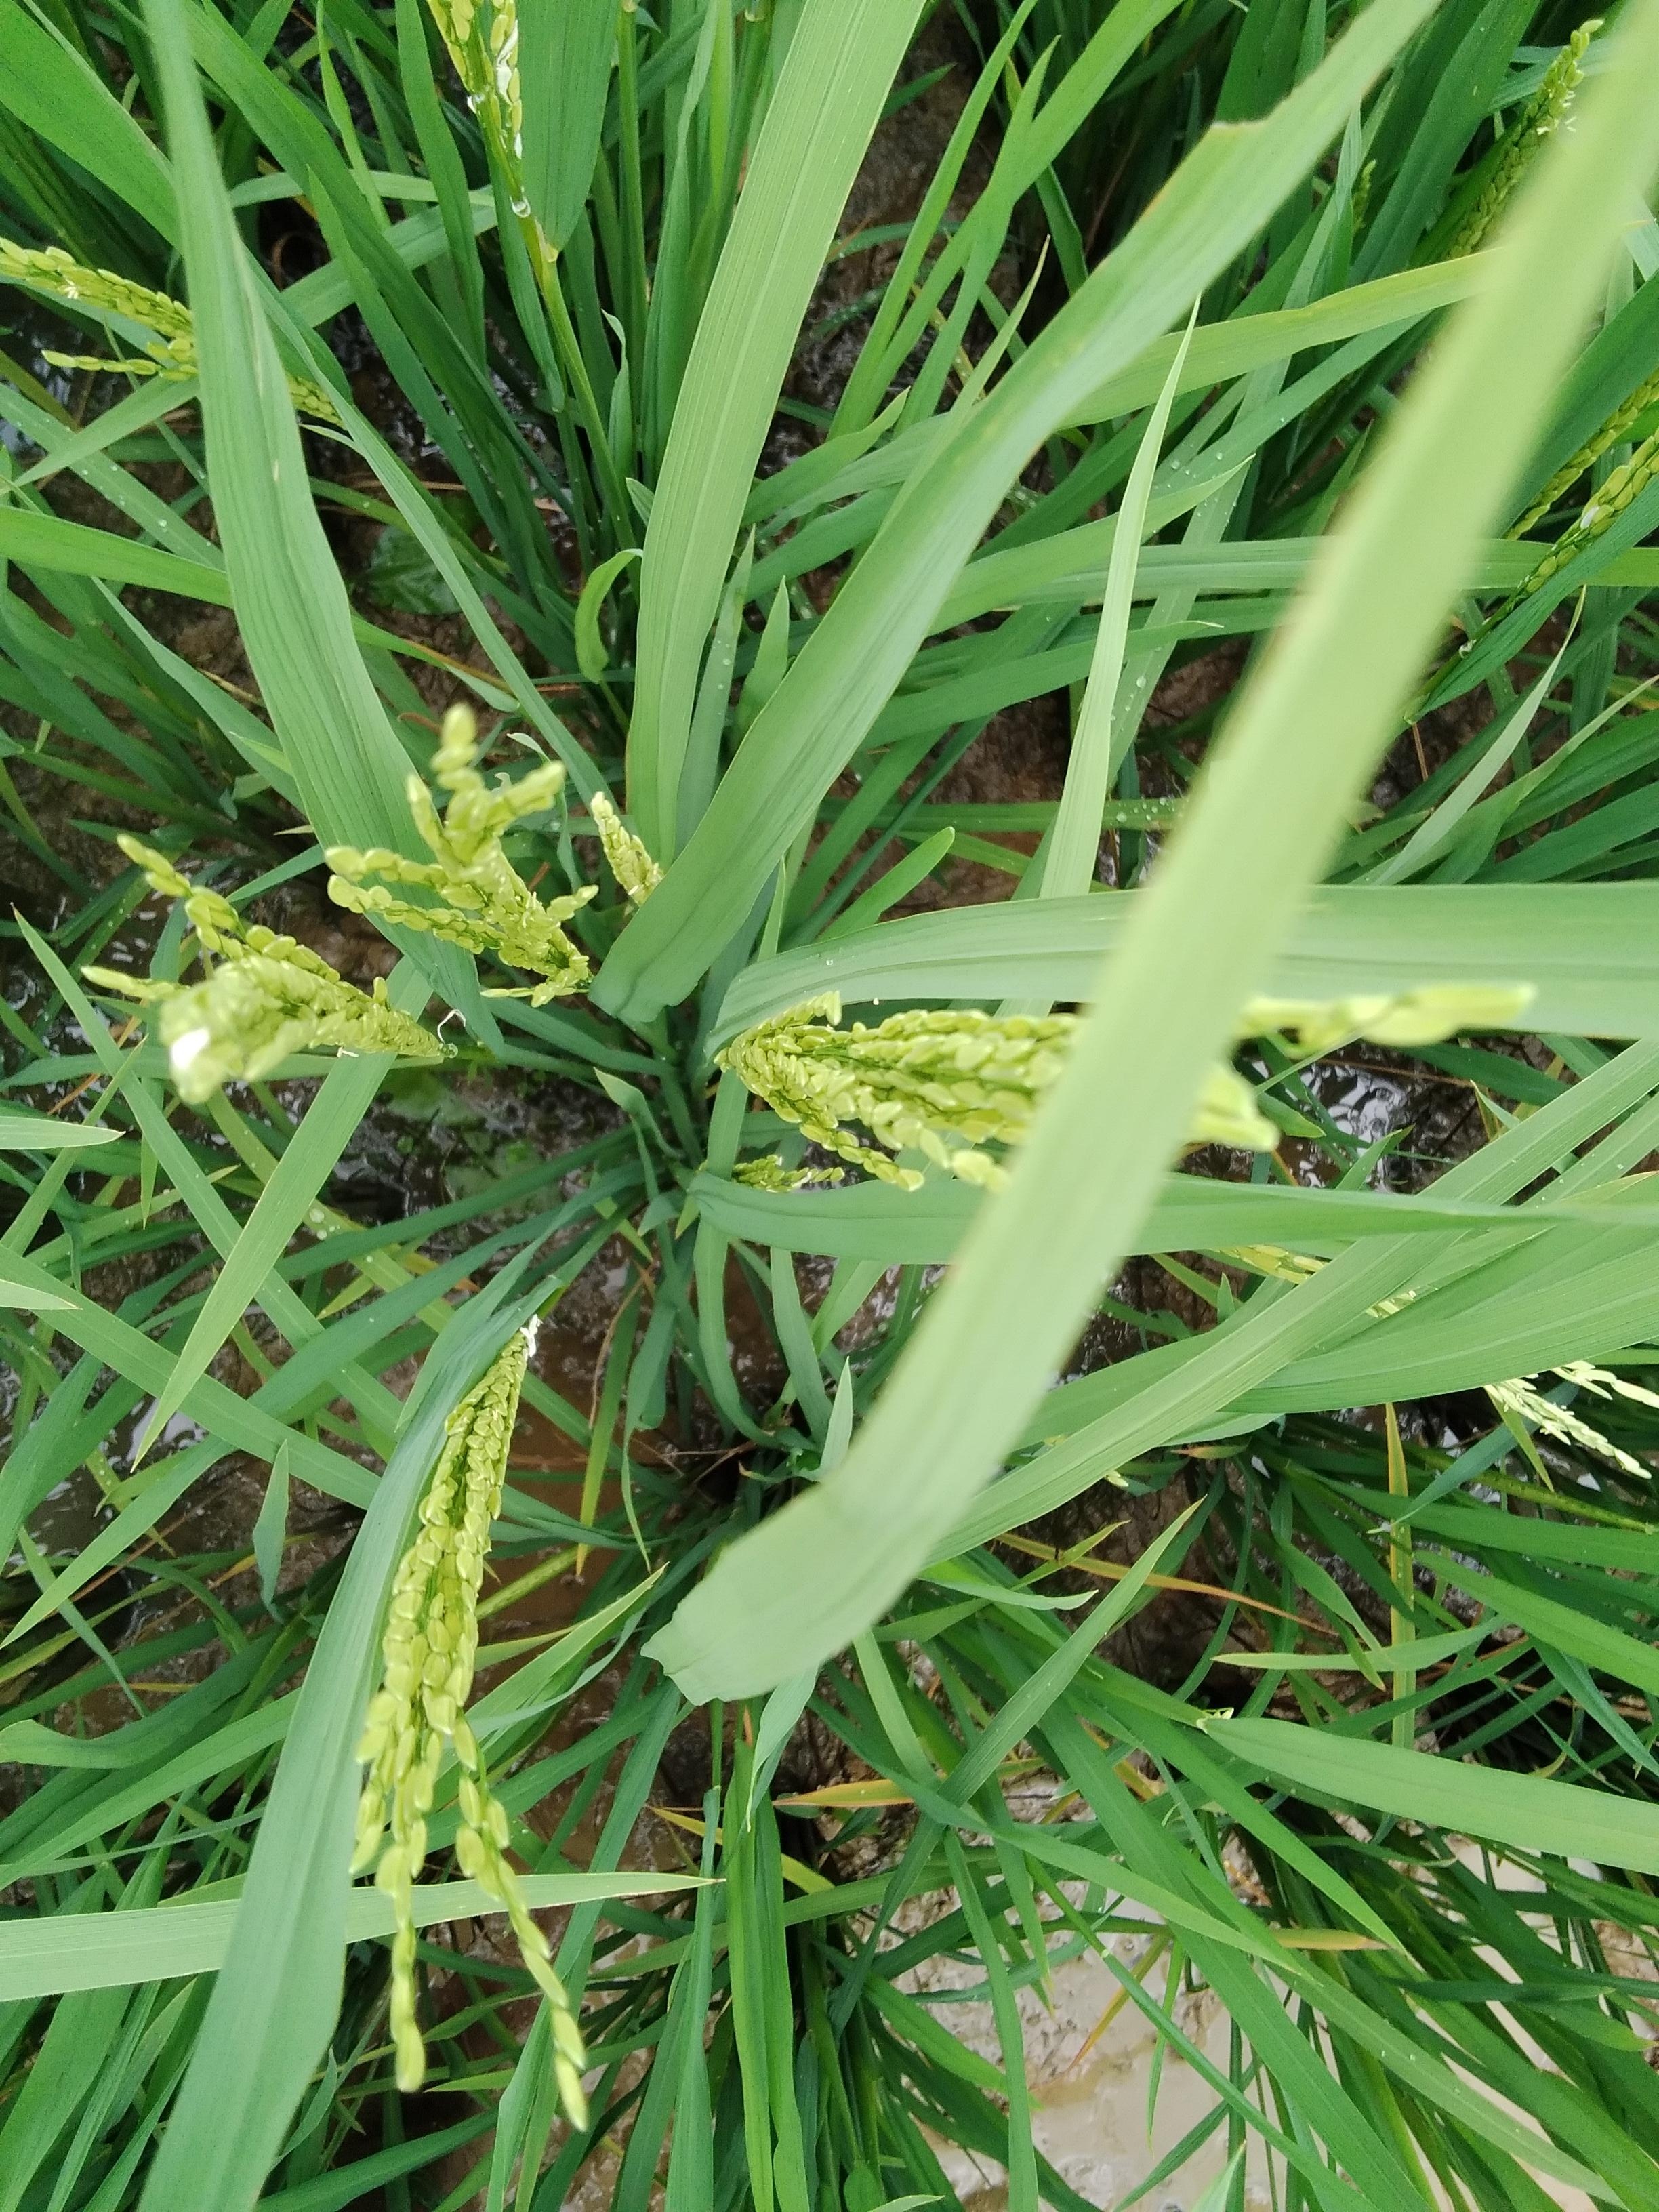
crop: rice
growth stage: flowering
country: Nigeria
